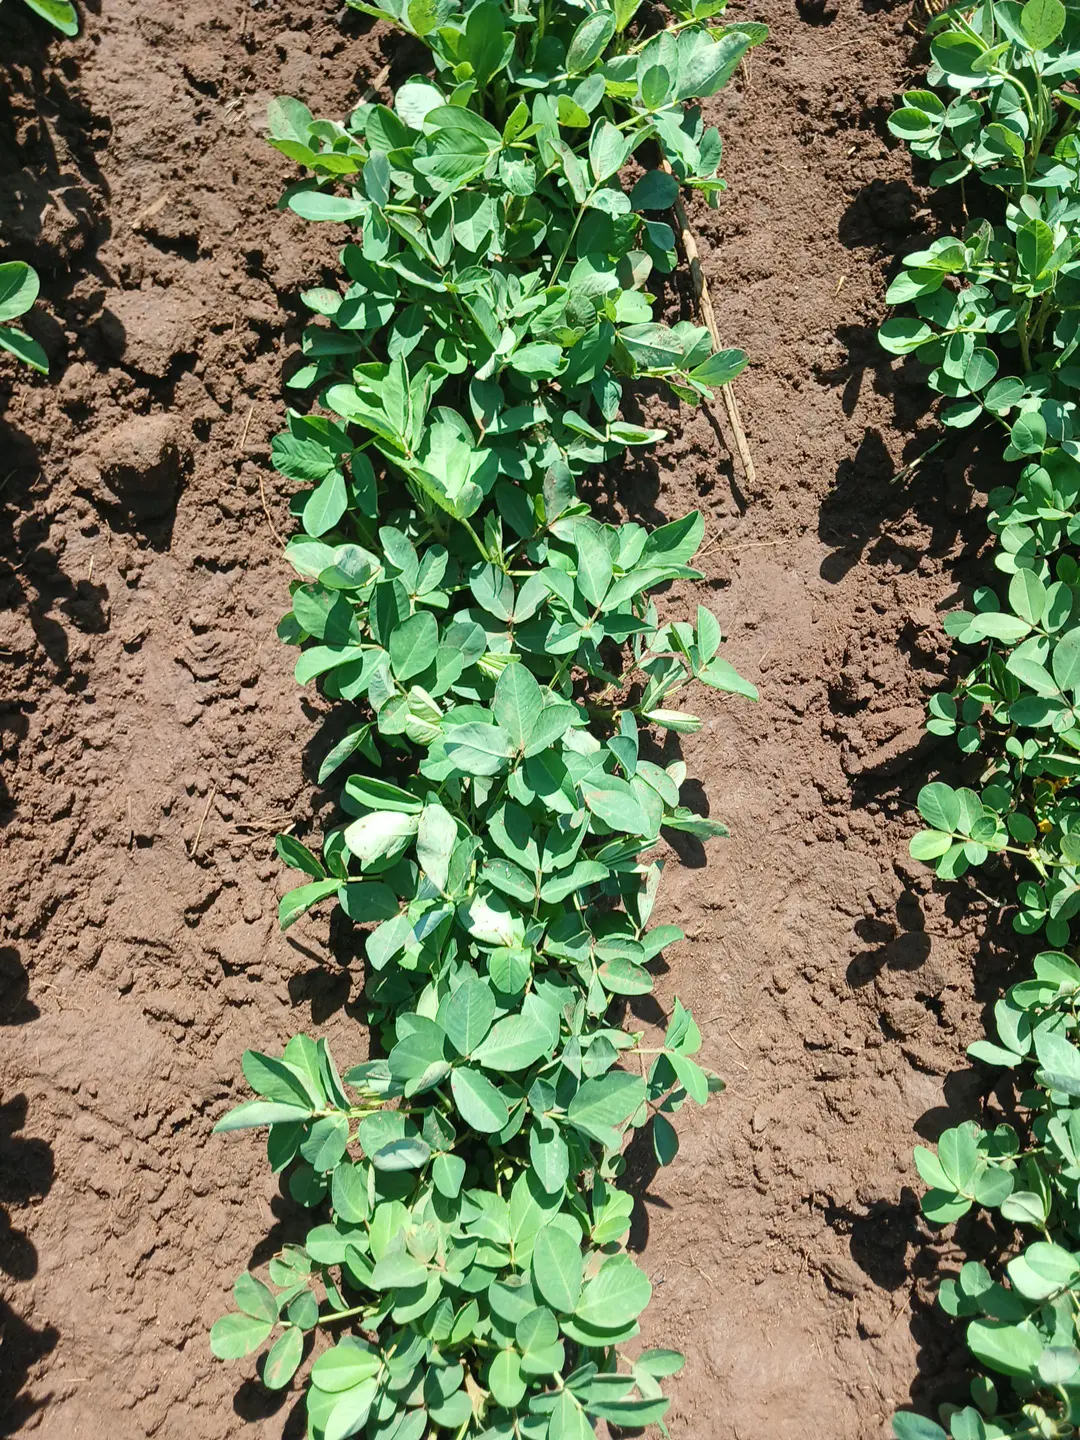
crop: groundnut
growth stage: flowering
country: Kenya
